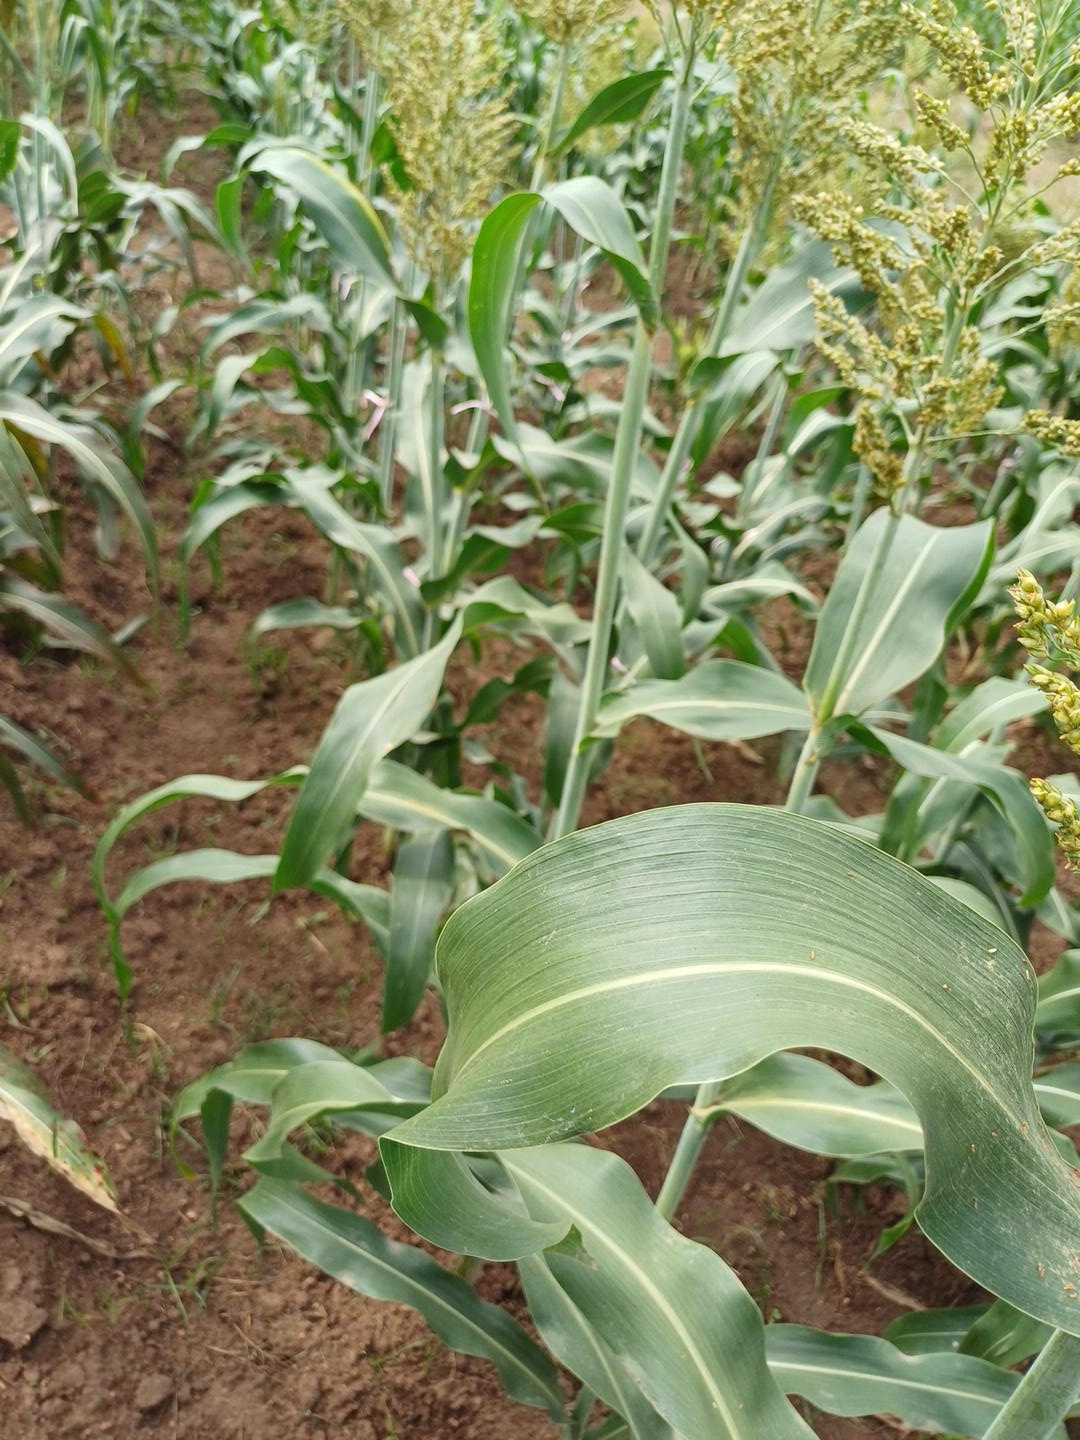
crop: sorghum
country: Kenya
